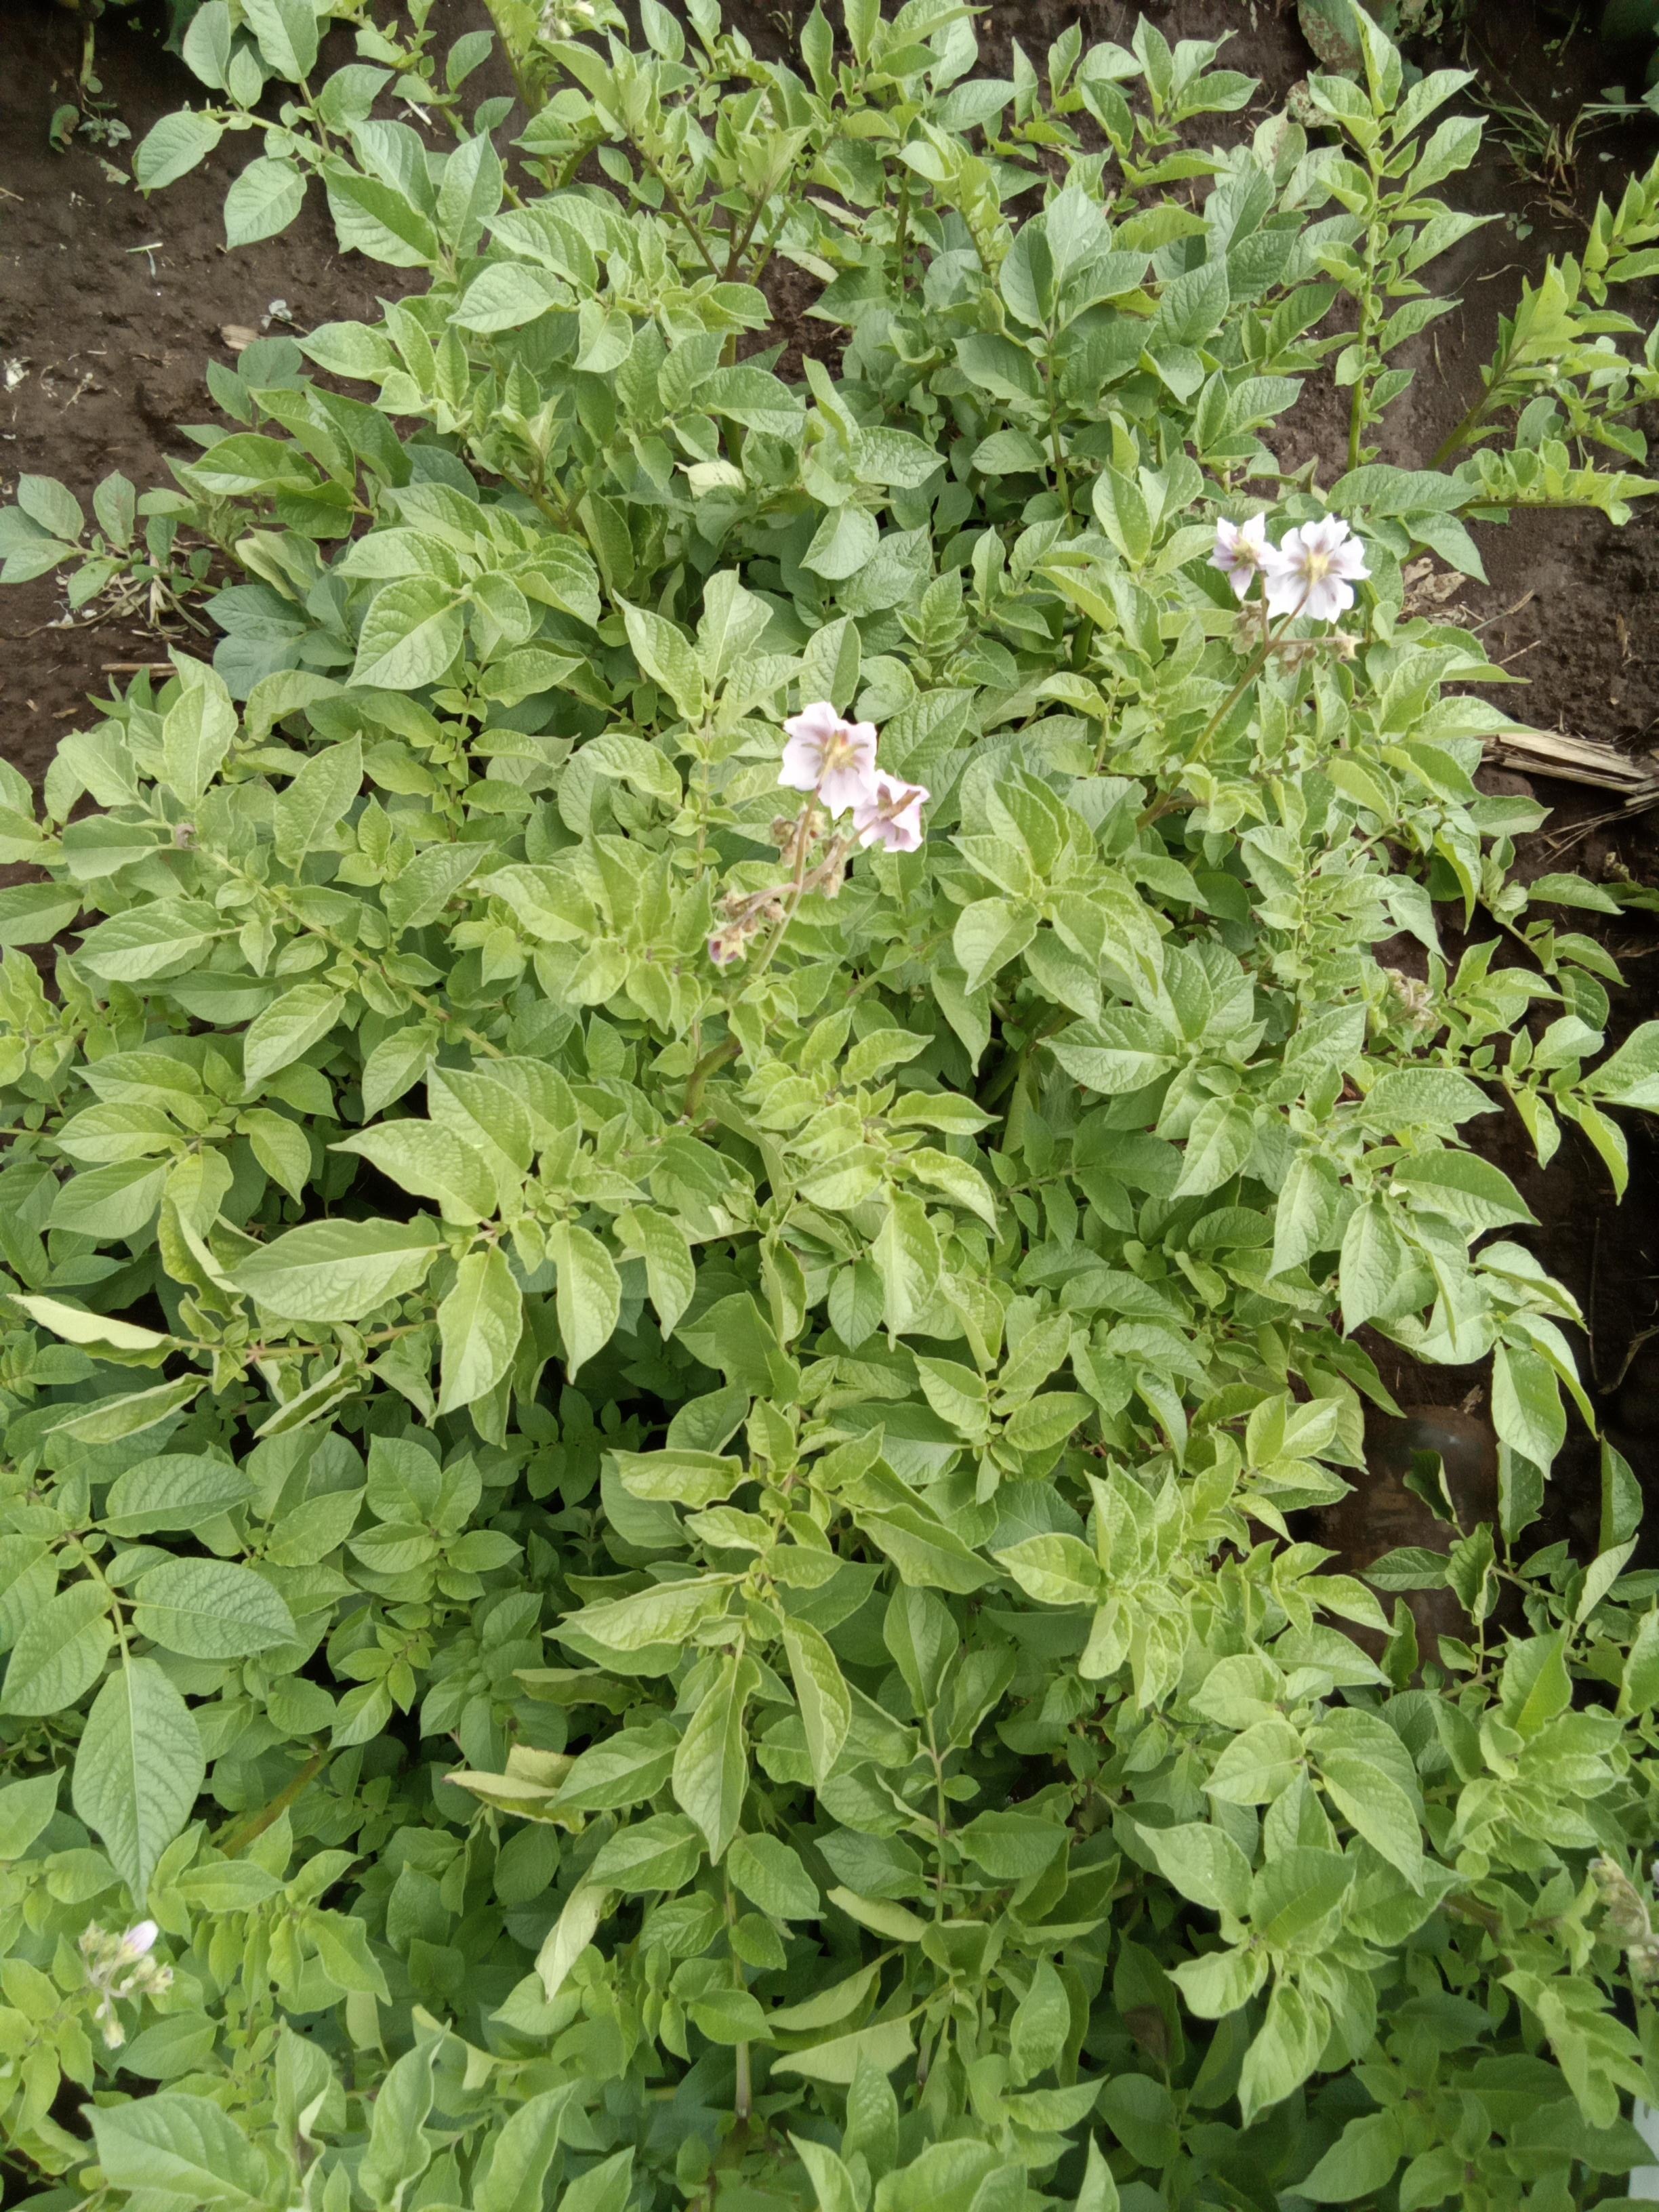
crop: potato
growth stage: flowering
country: Kenya
